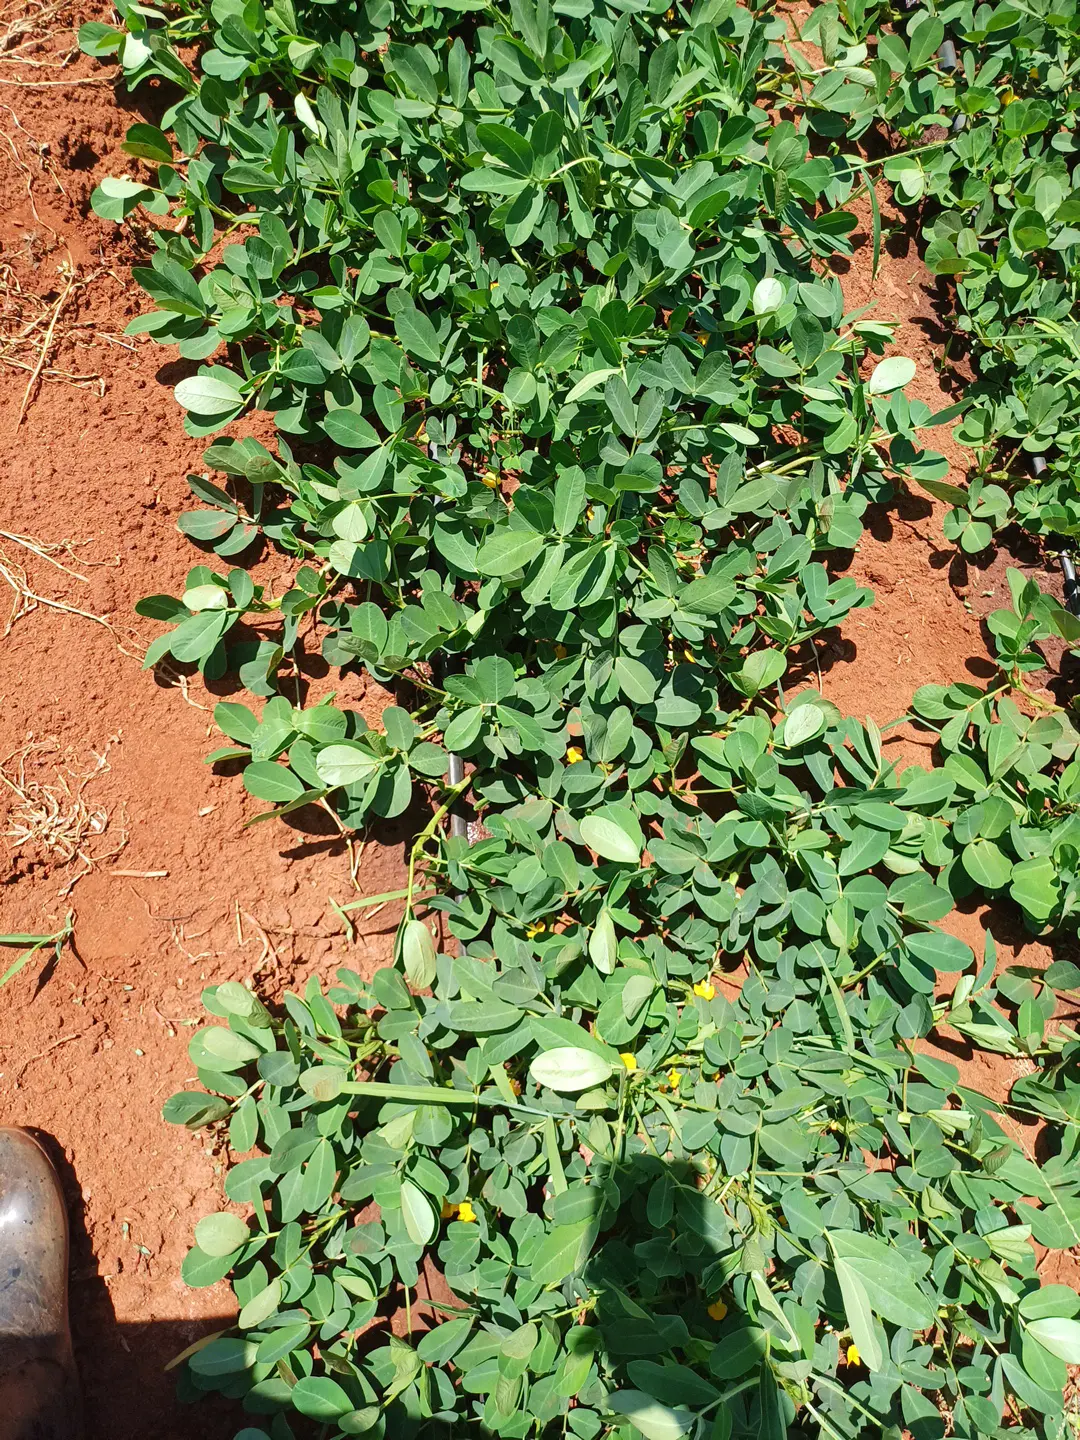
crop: groundnut
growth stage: flowering
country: Kenya
